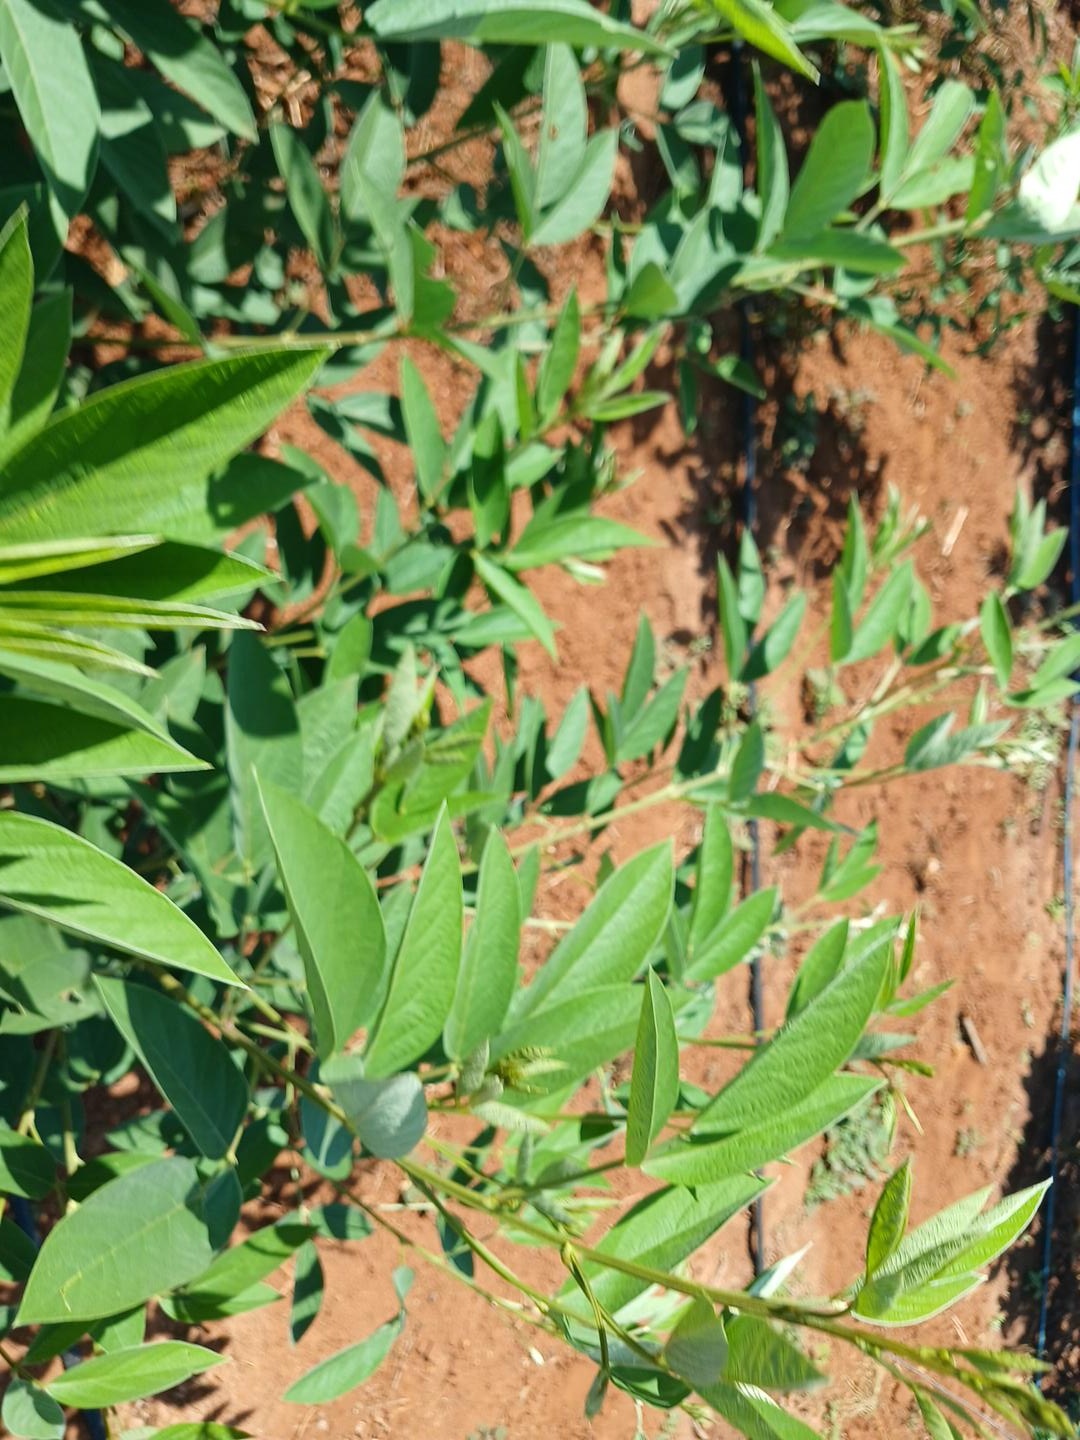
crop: pigeonpea
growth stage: vegetative
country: Kenya
